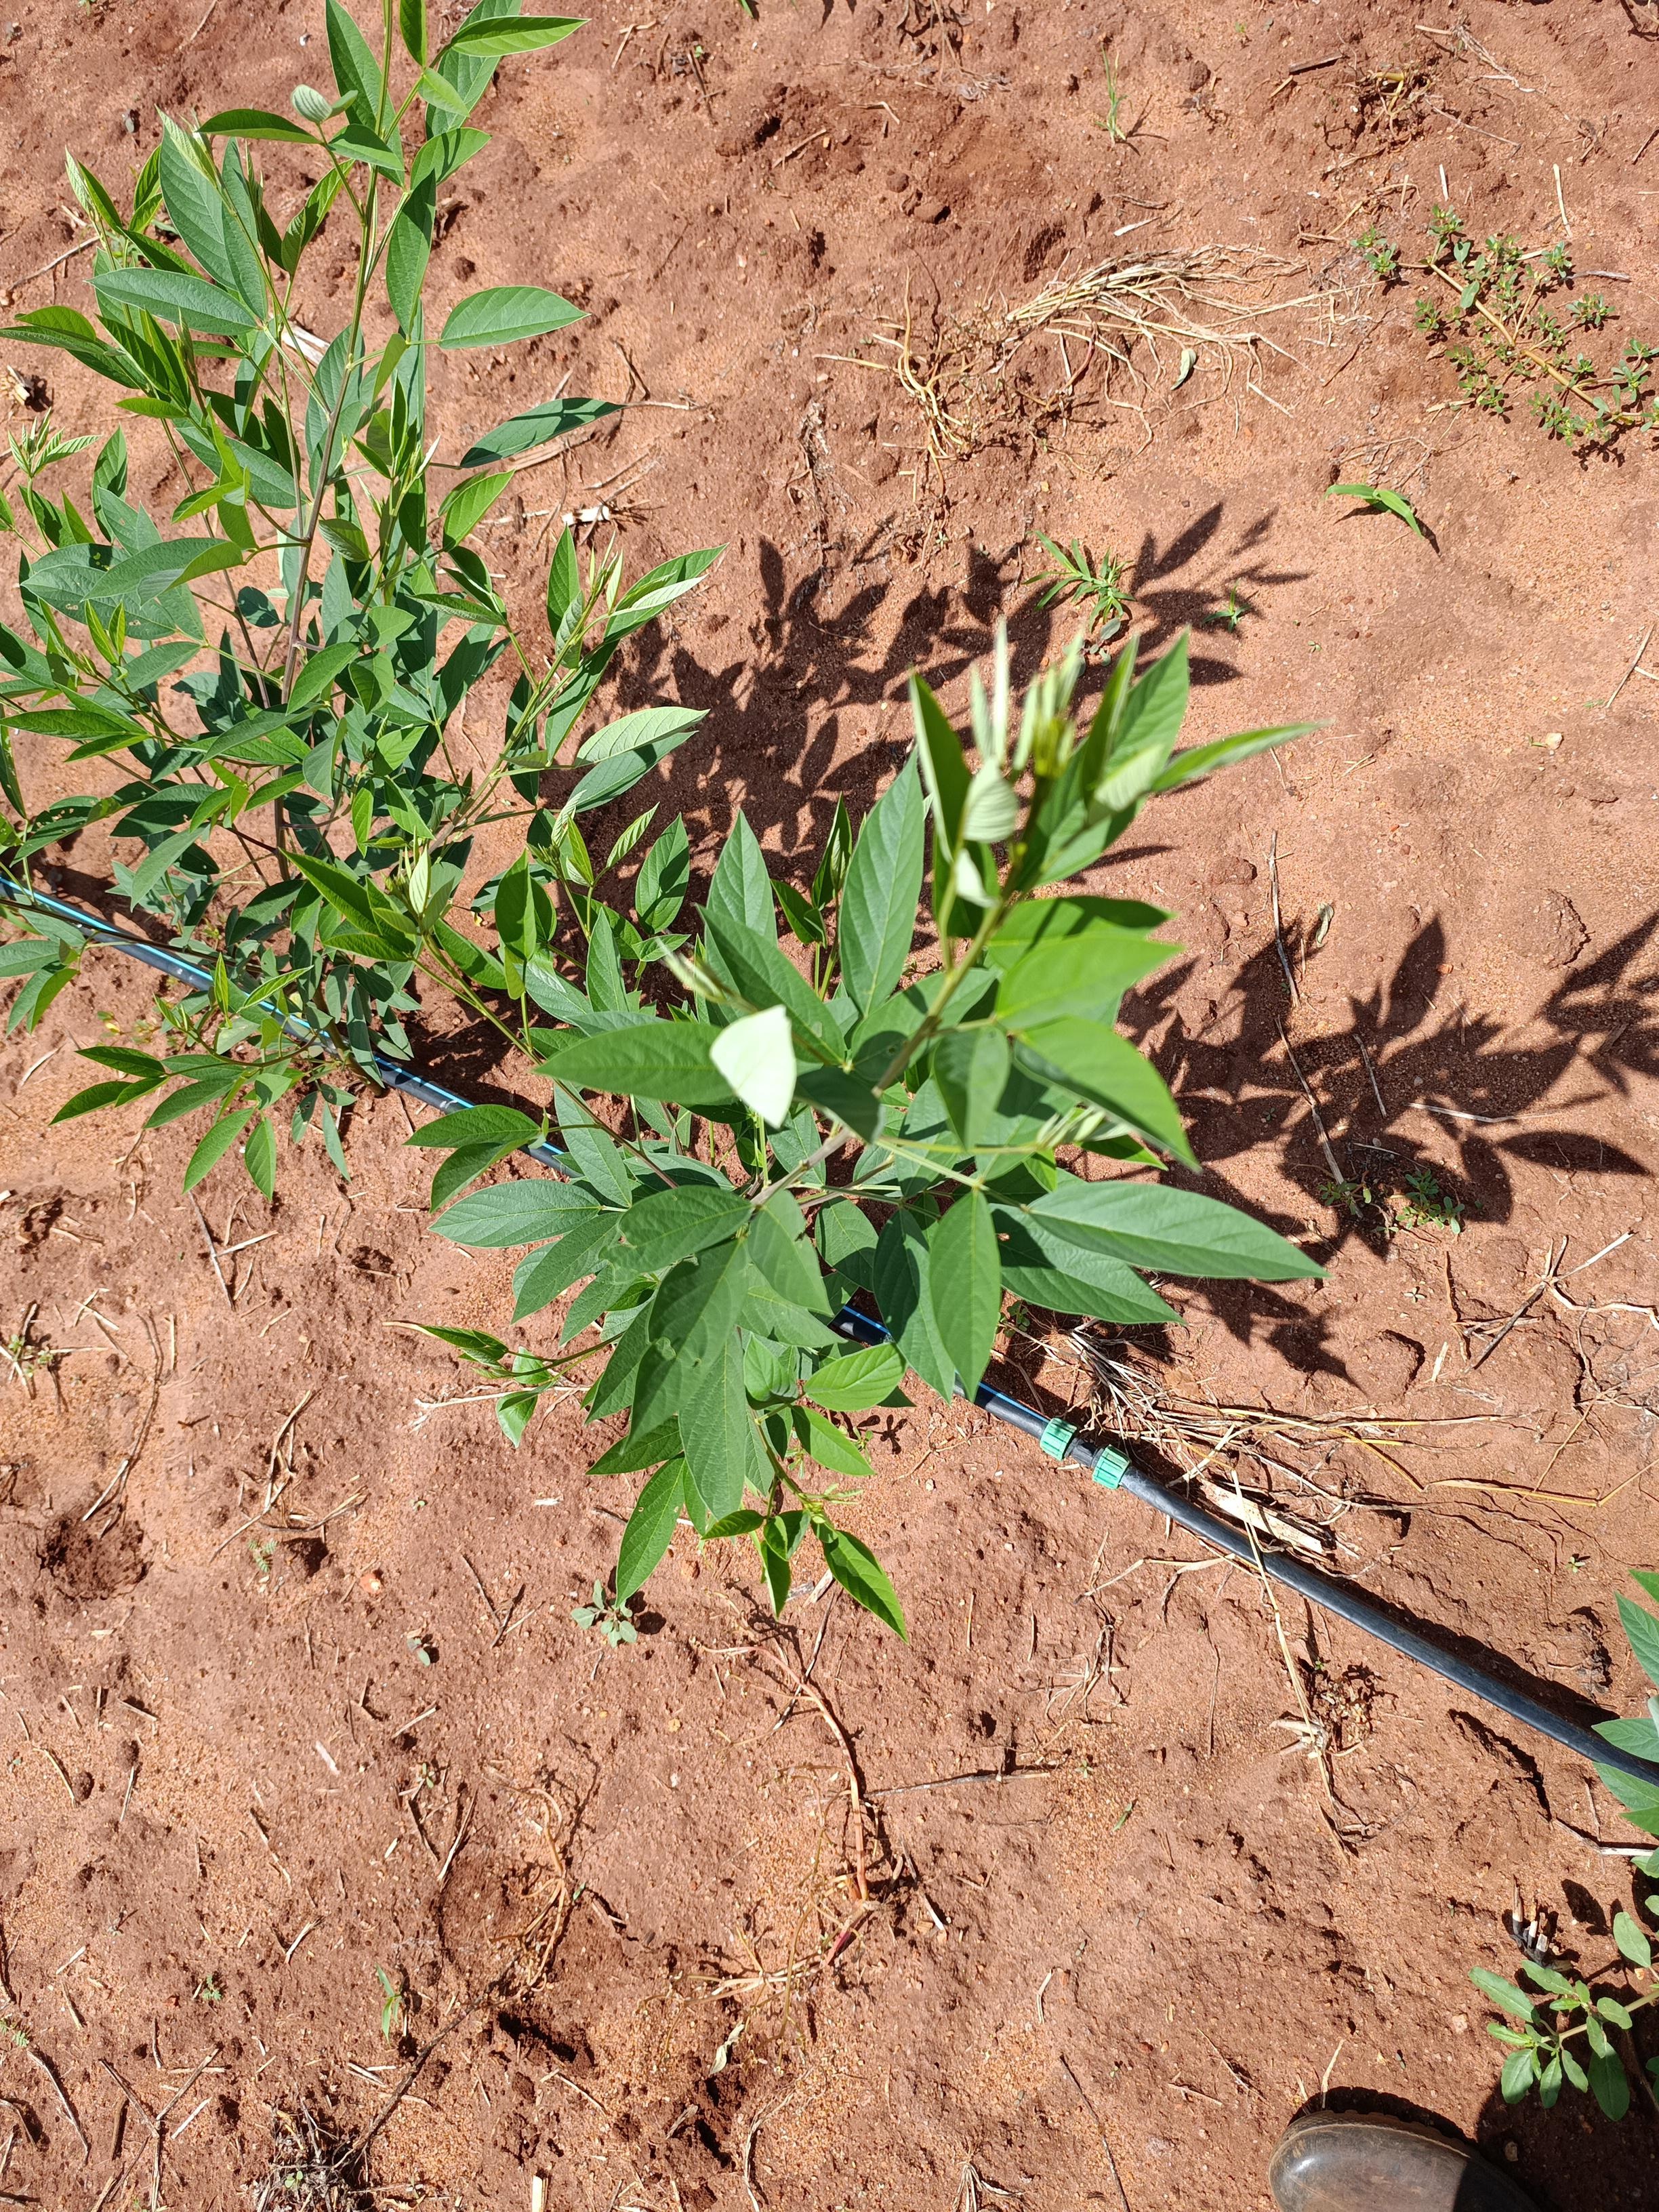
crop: pigeonpea
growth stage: vegetative
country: Kenya
